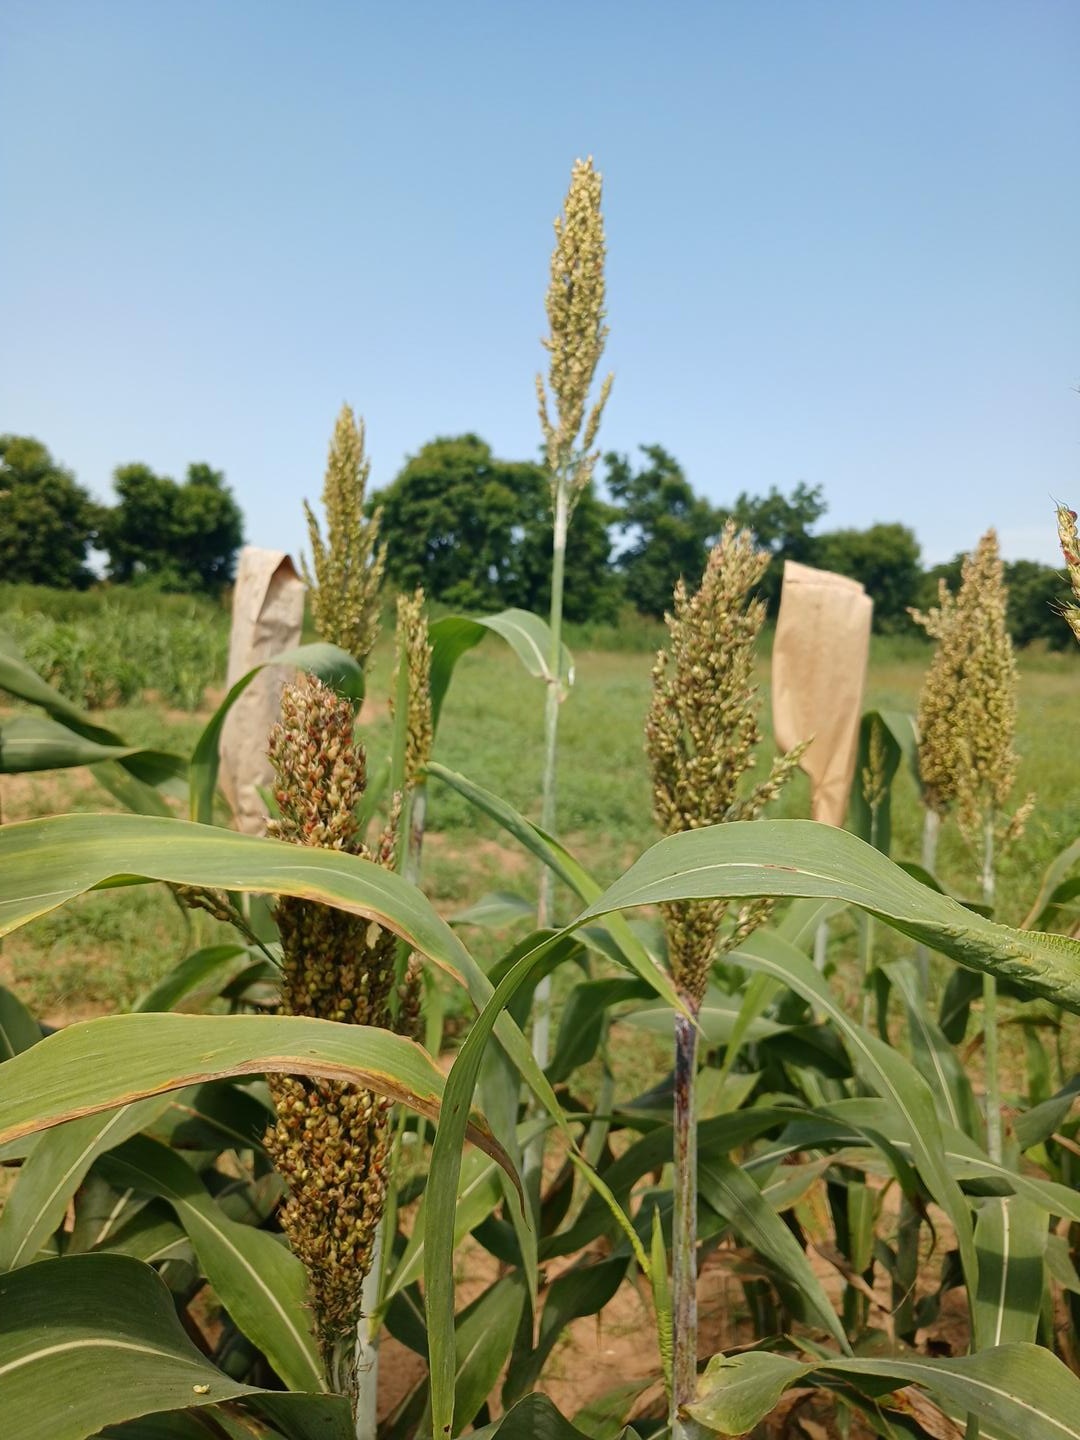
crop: sorghum
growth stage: filling grain
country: Senegal
